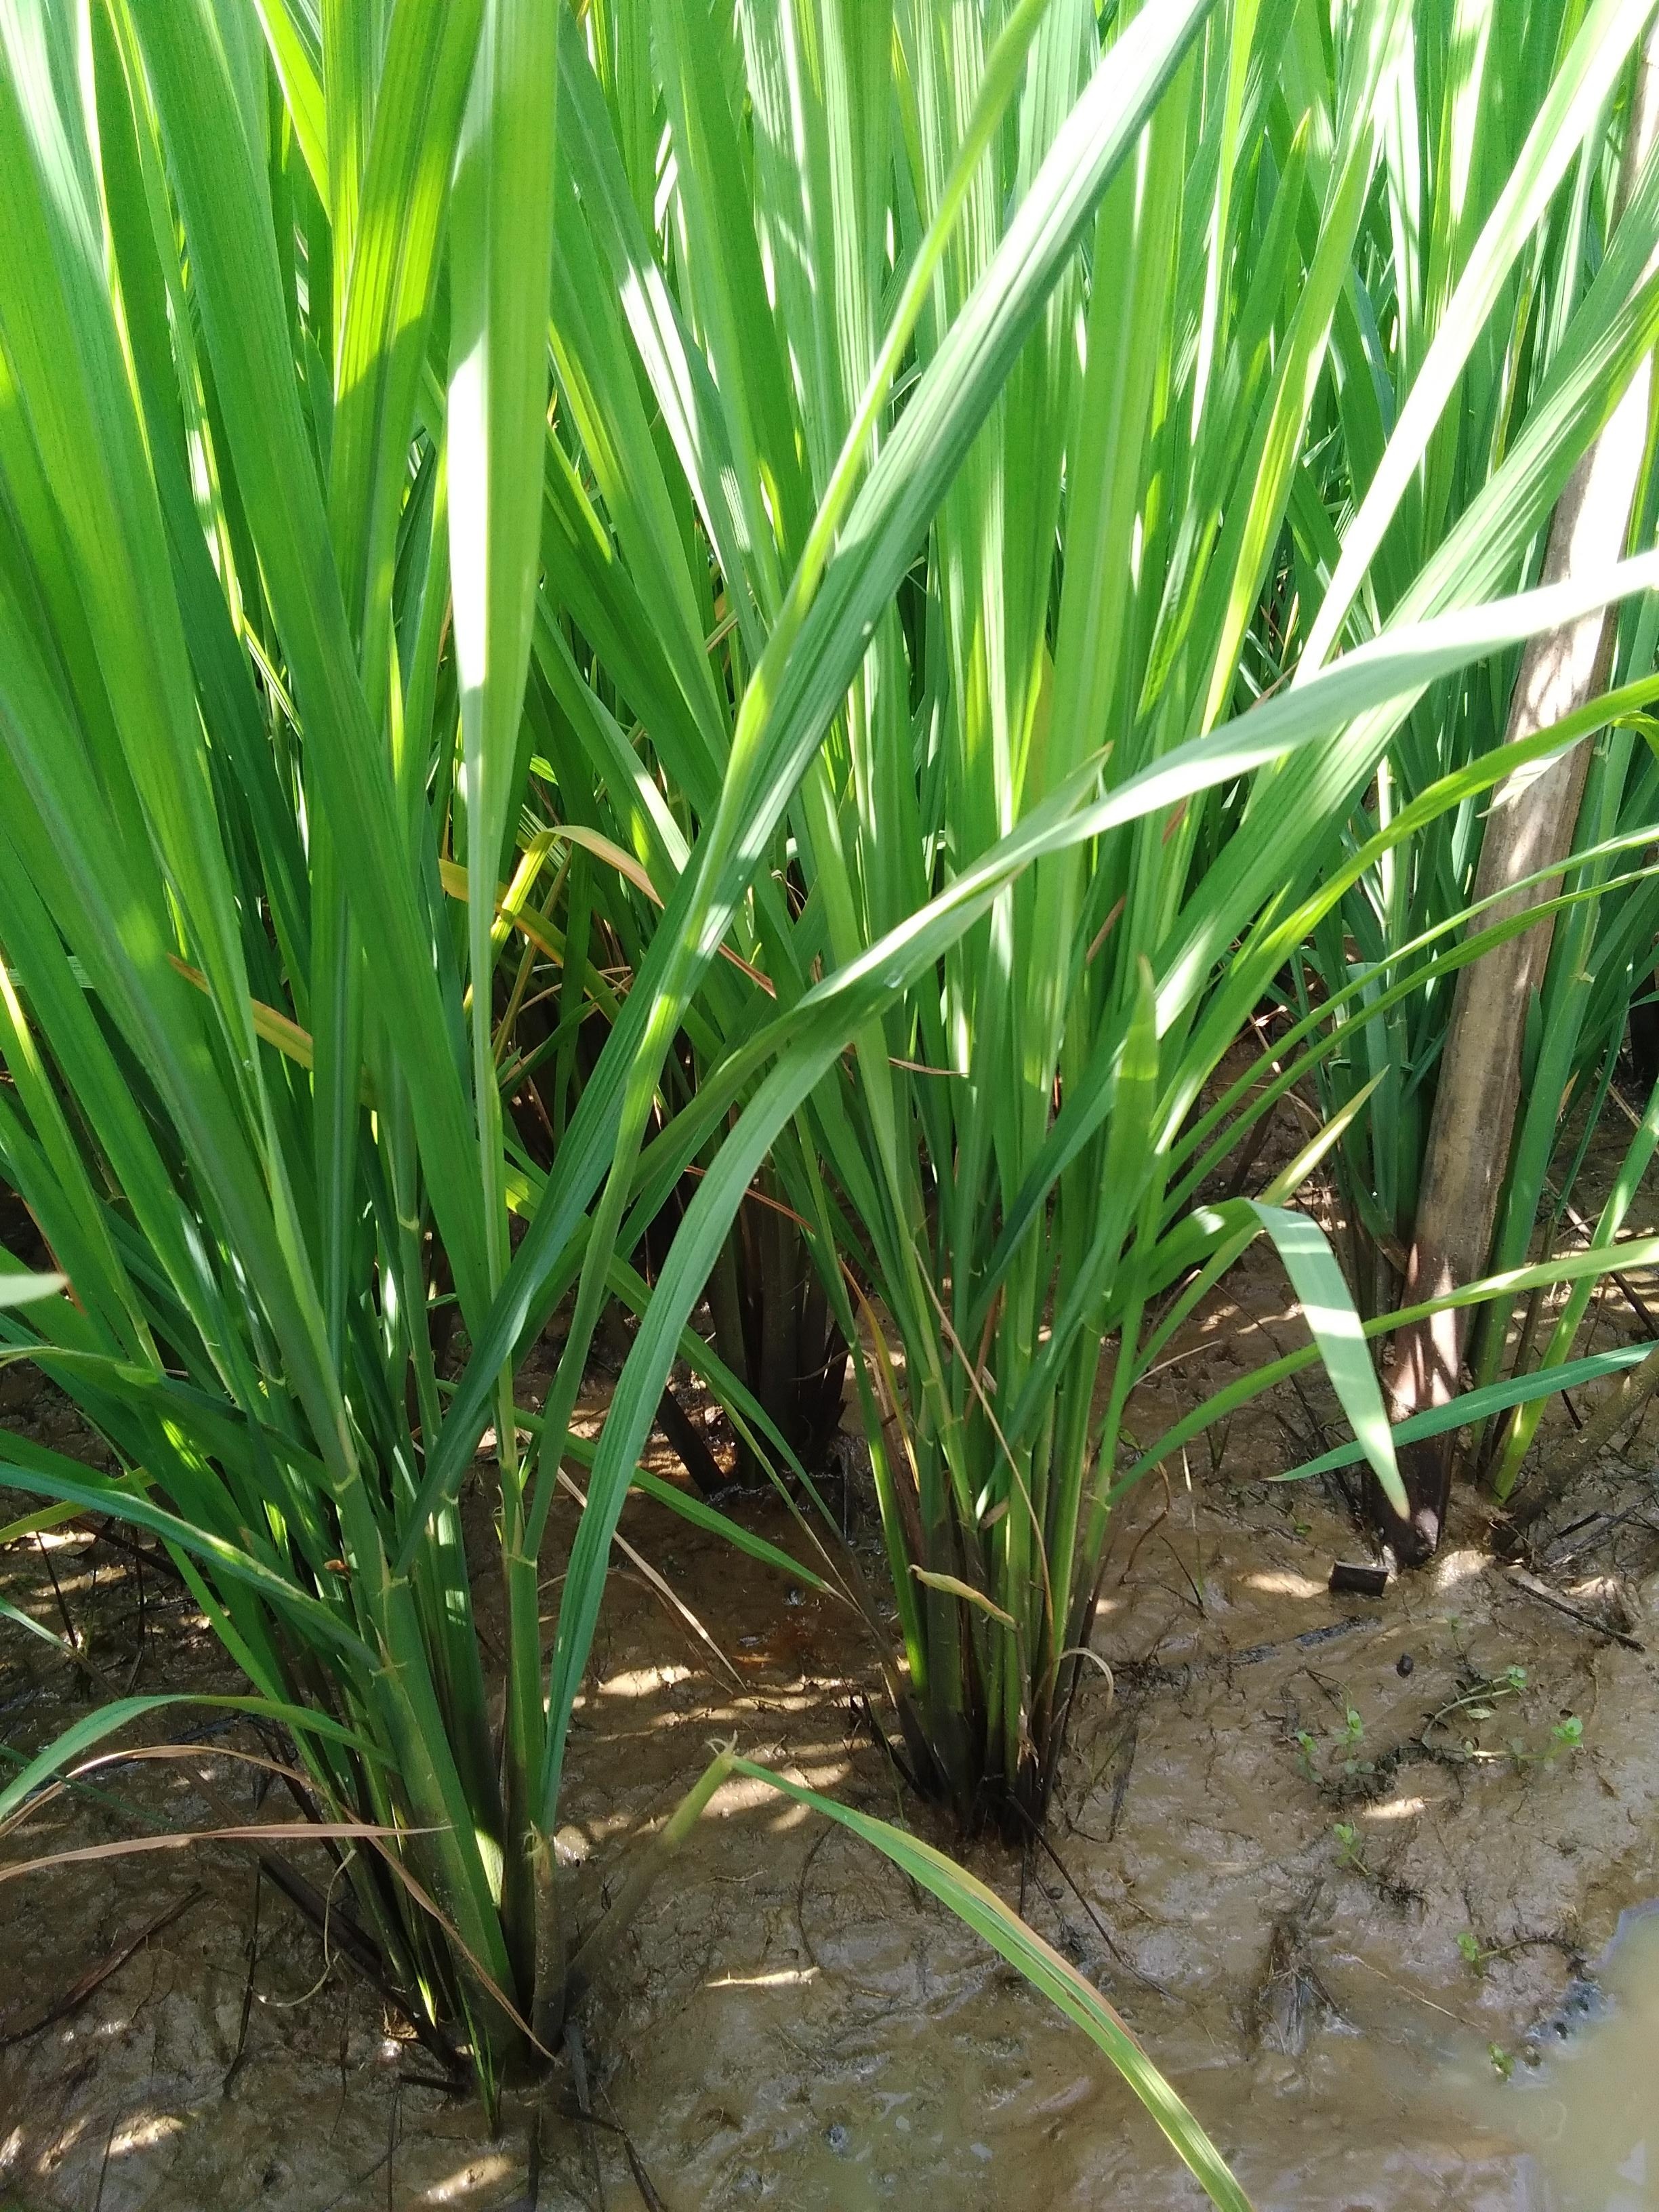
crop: rice
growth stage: elongation stem
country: Nigeria
